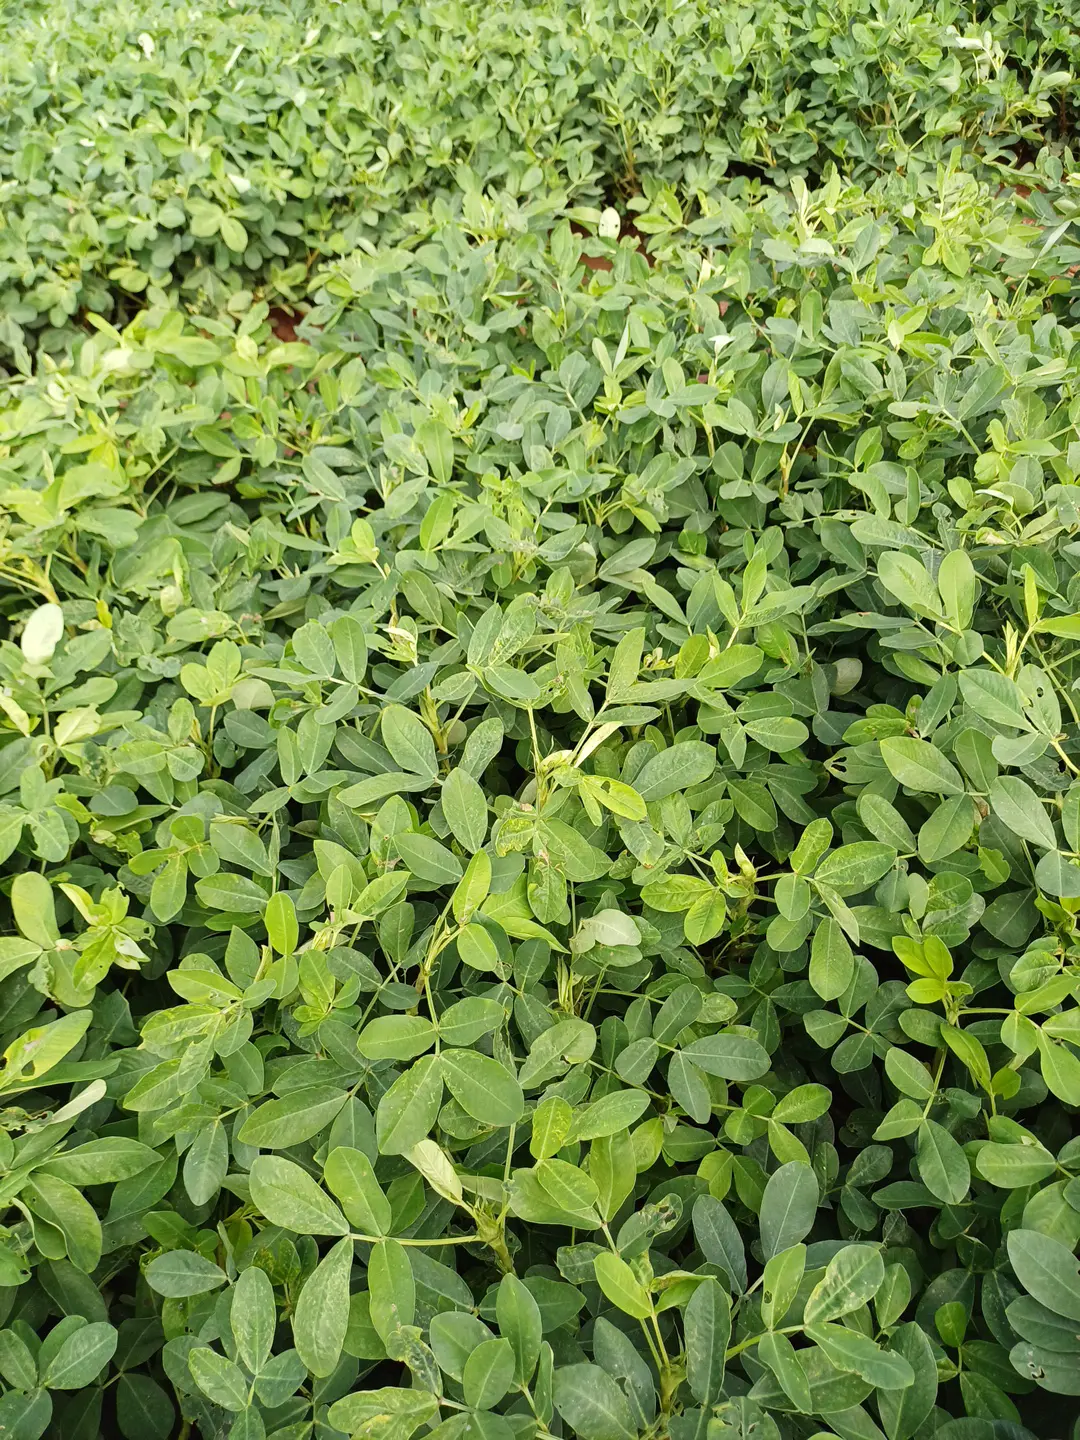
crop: groundnut
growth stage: flowering
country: Kenya
